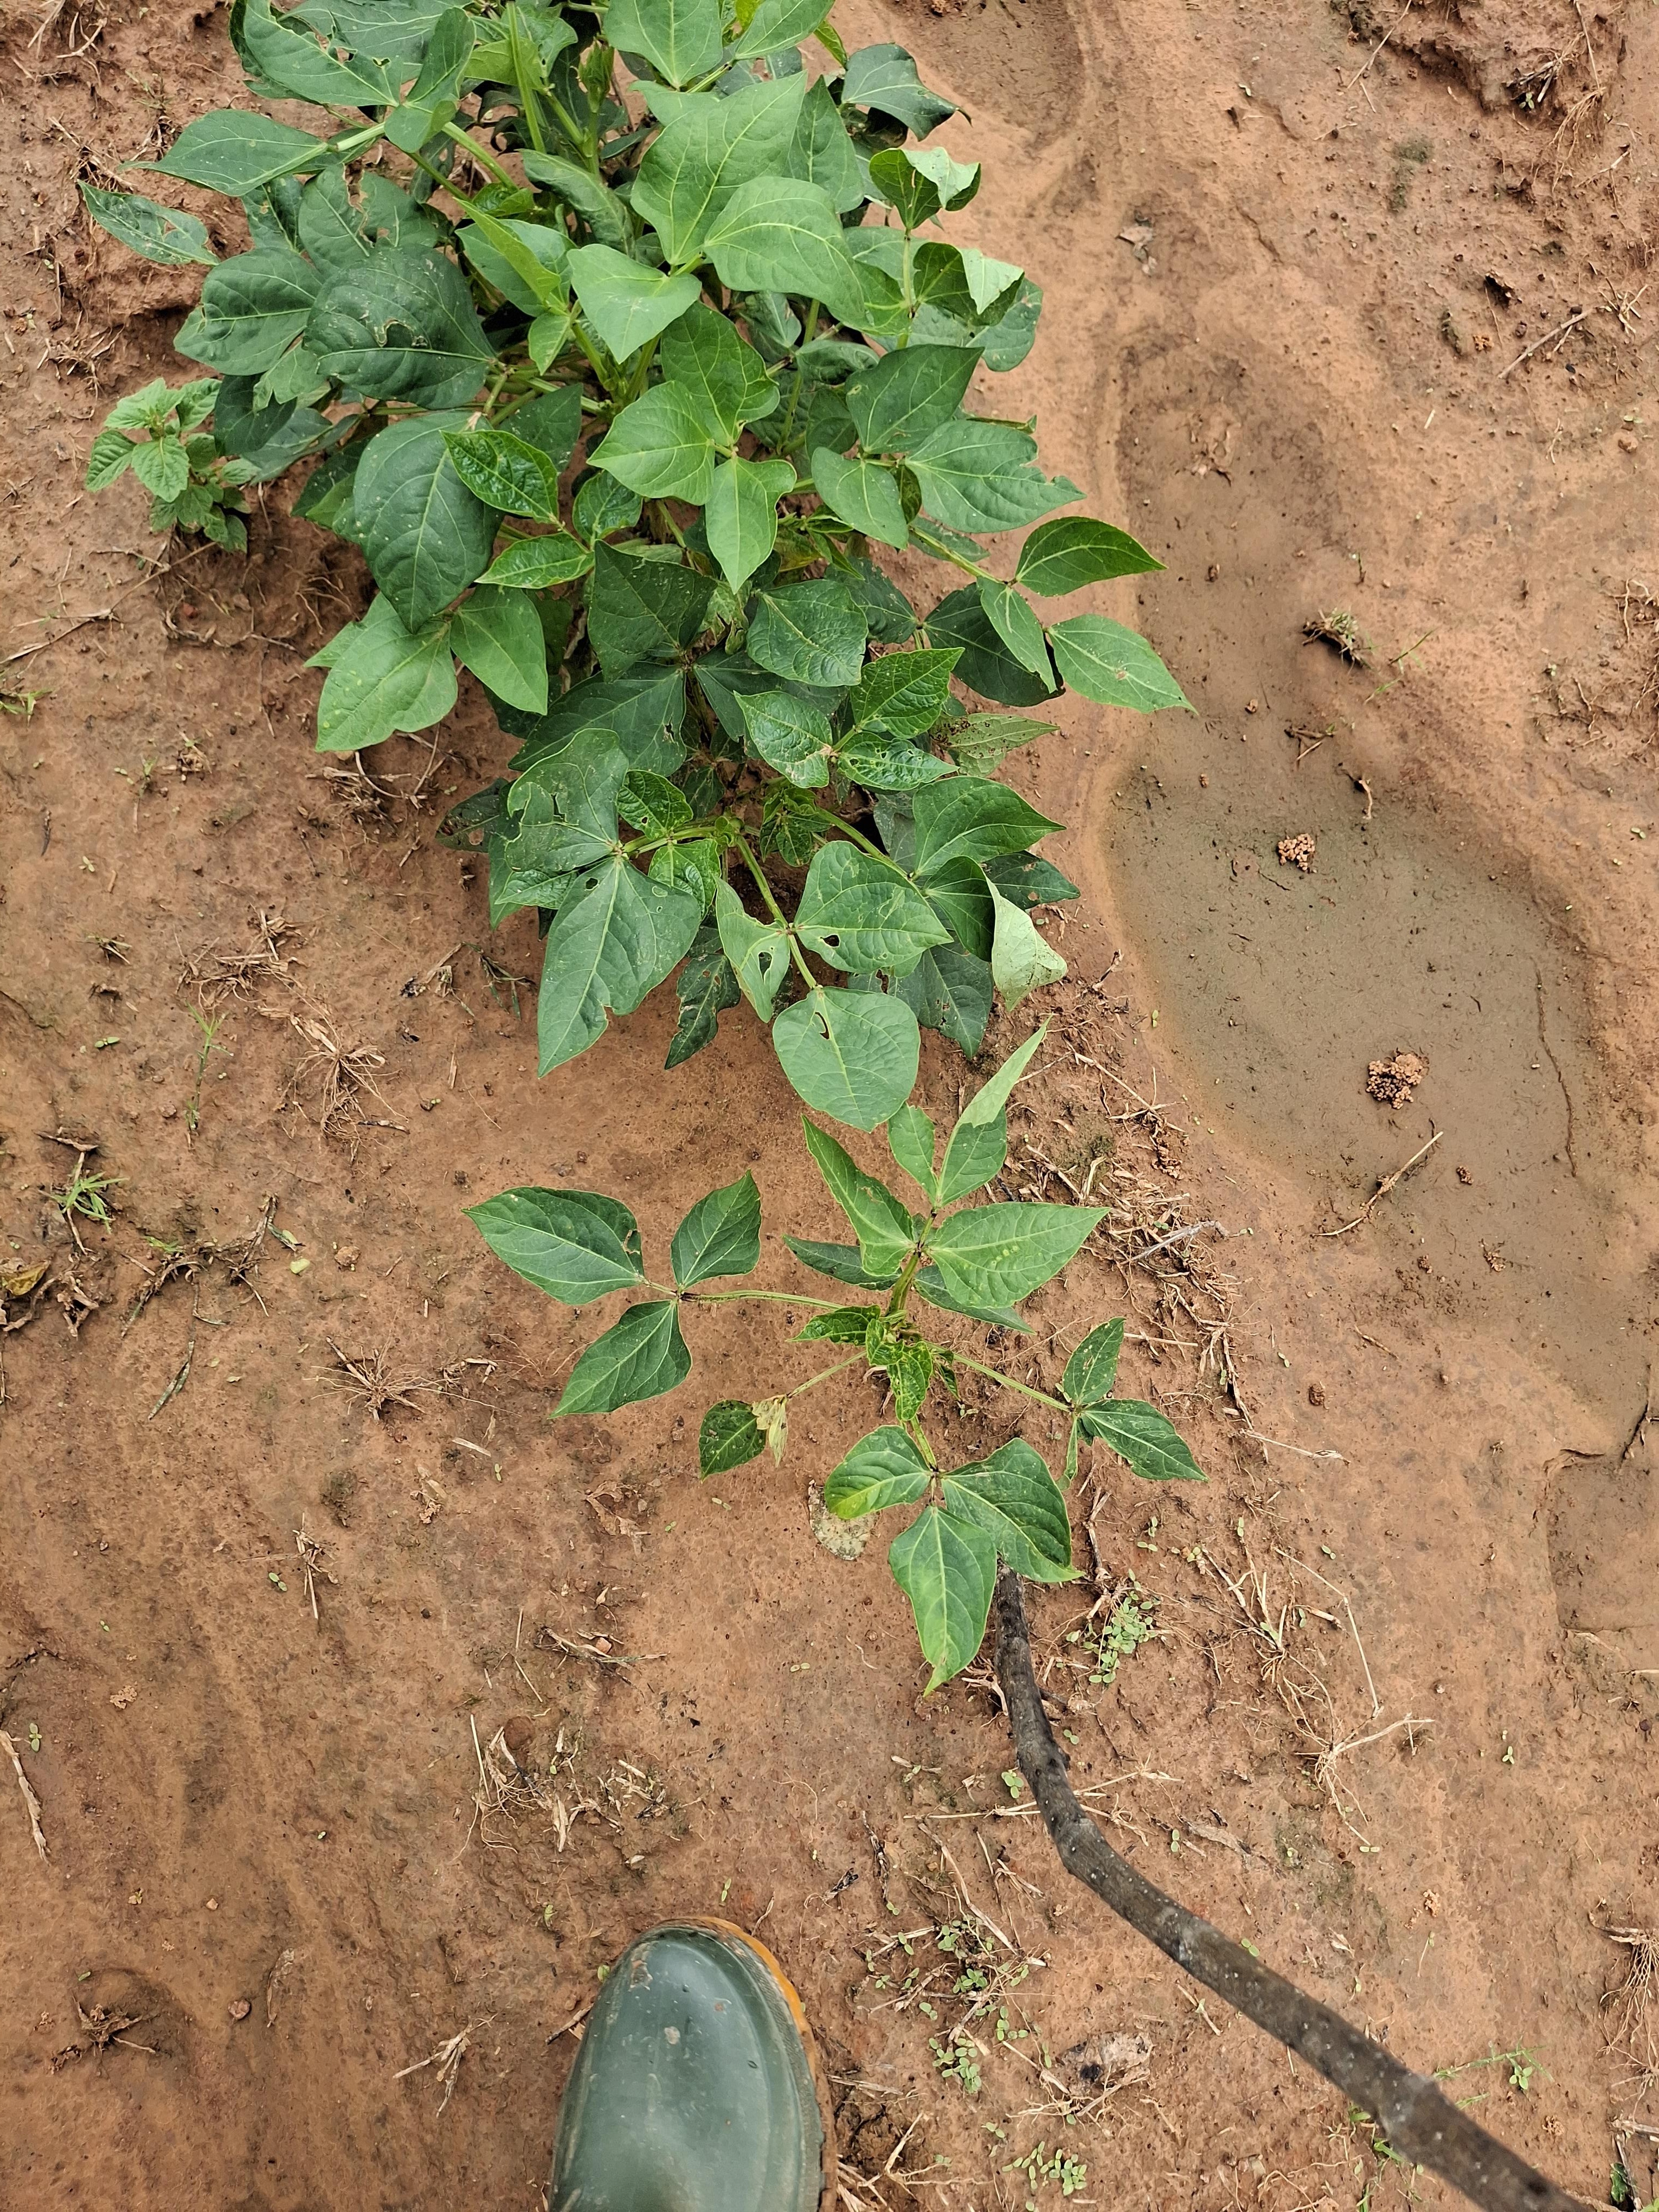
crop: cowpea
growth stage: vegetative
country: Nigeria
